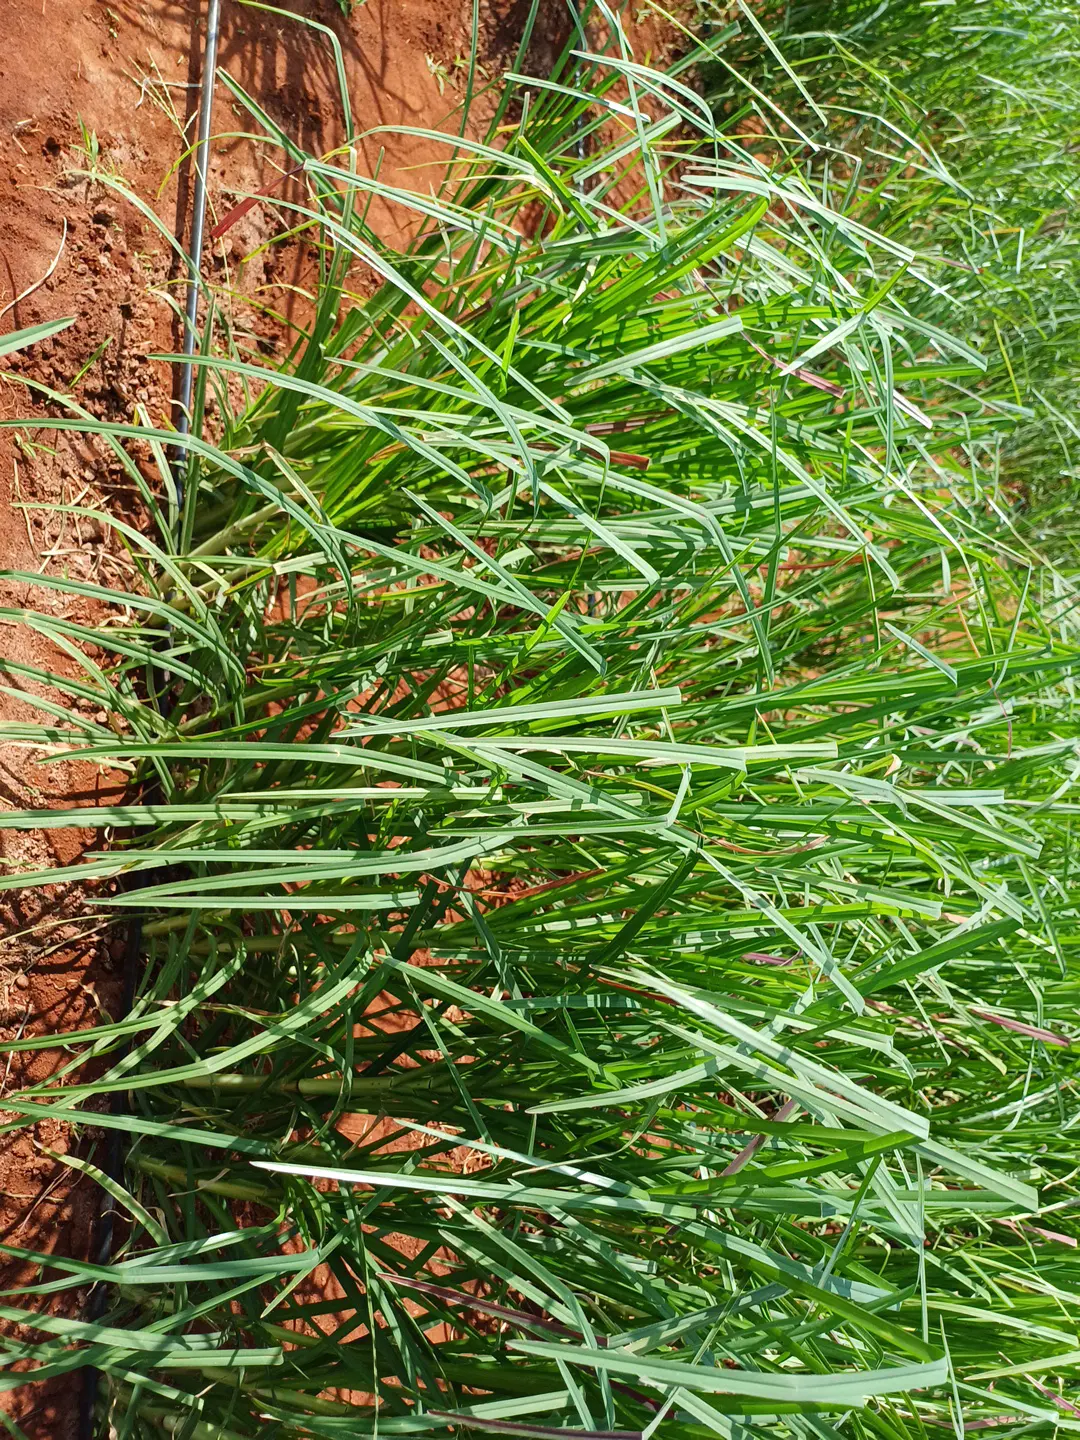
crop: finger millet
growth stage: flowering
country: Kenya
